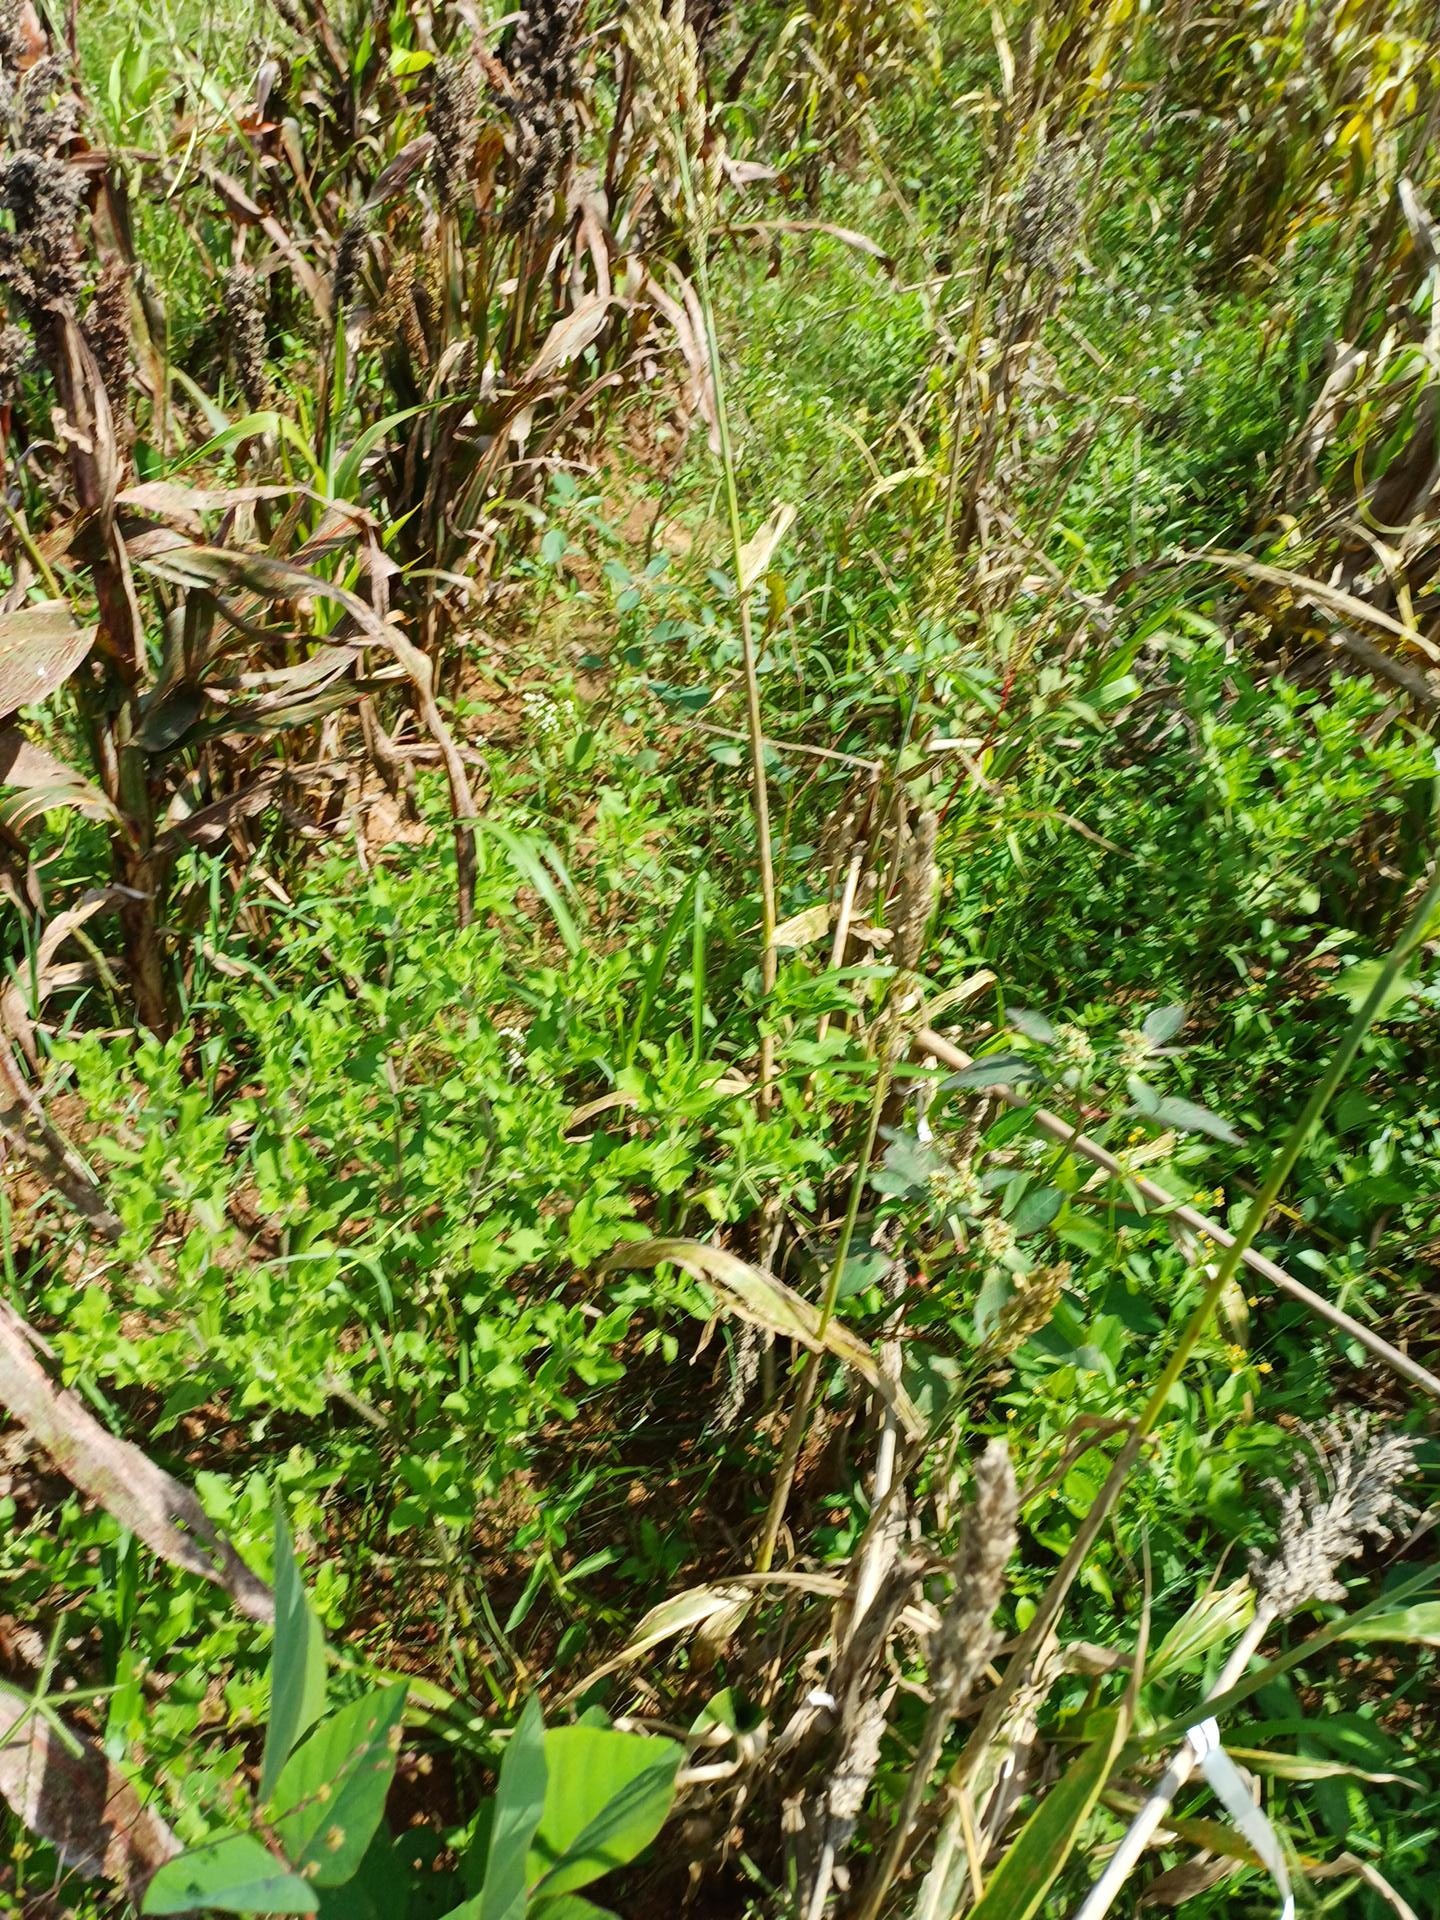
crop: sorghum
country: Kenya
